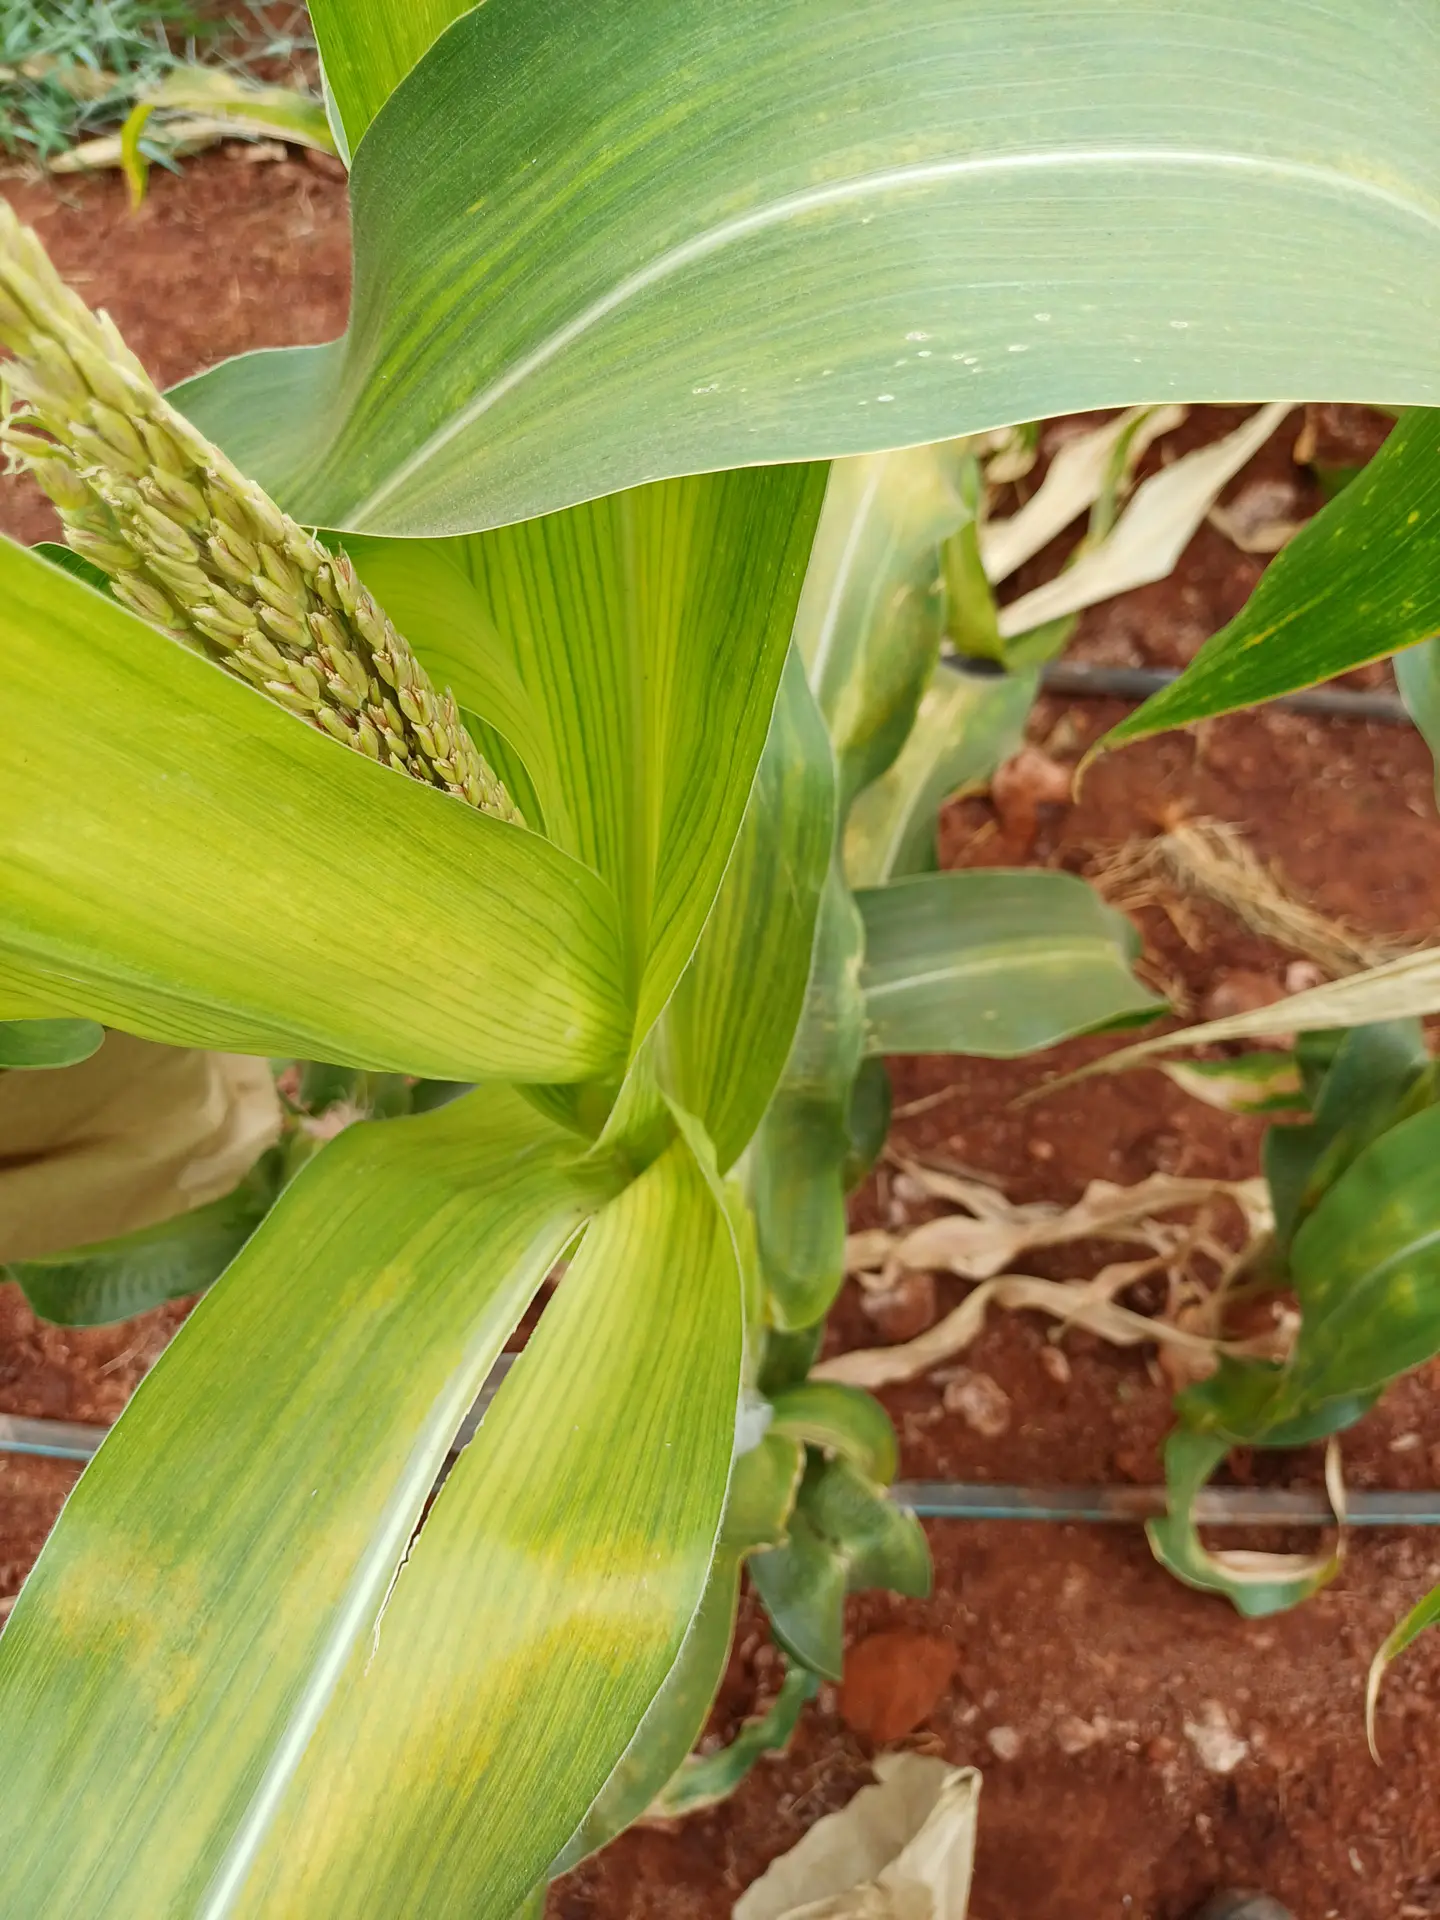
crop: maize
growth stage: flowering
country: Kenya
